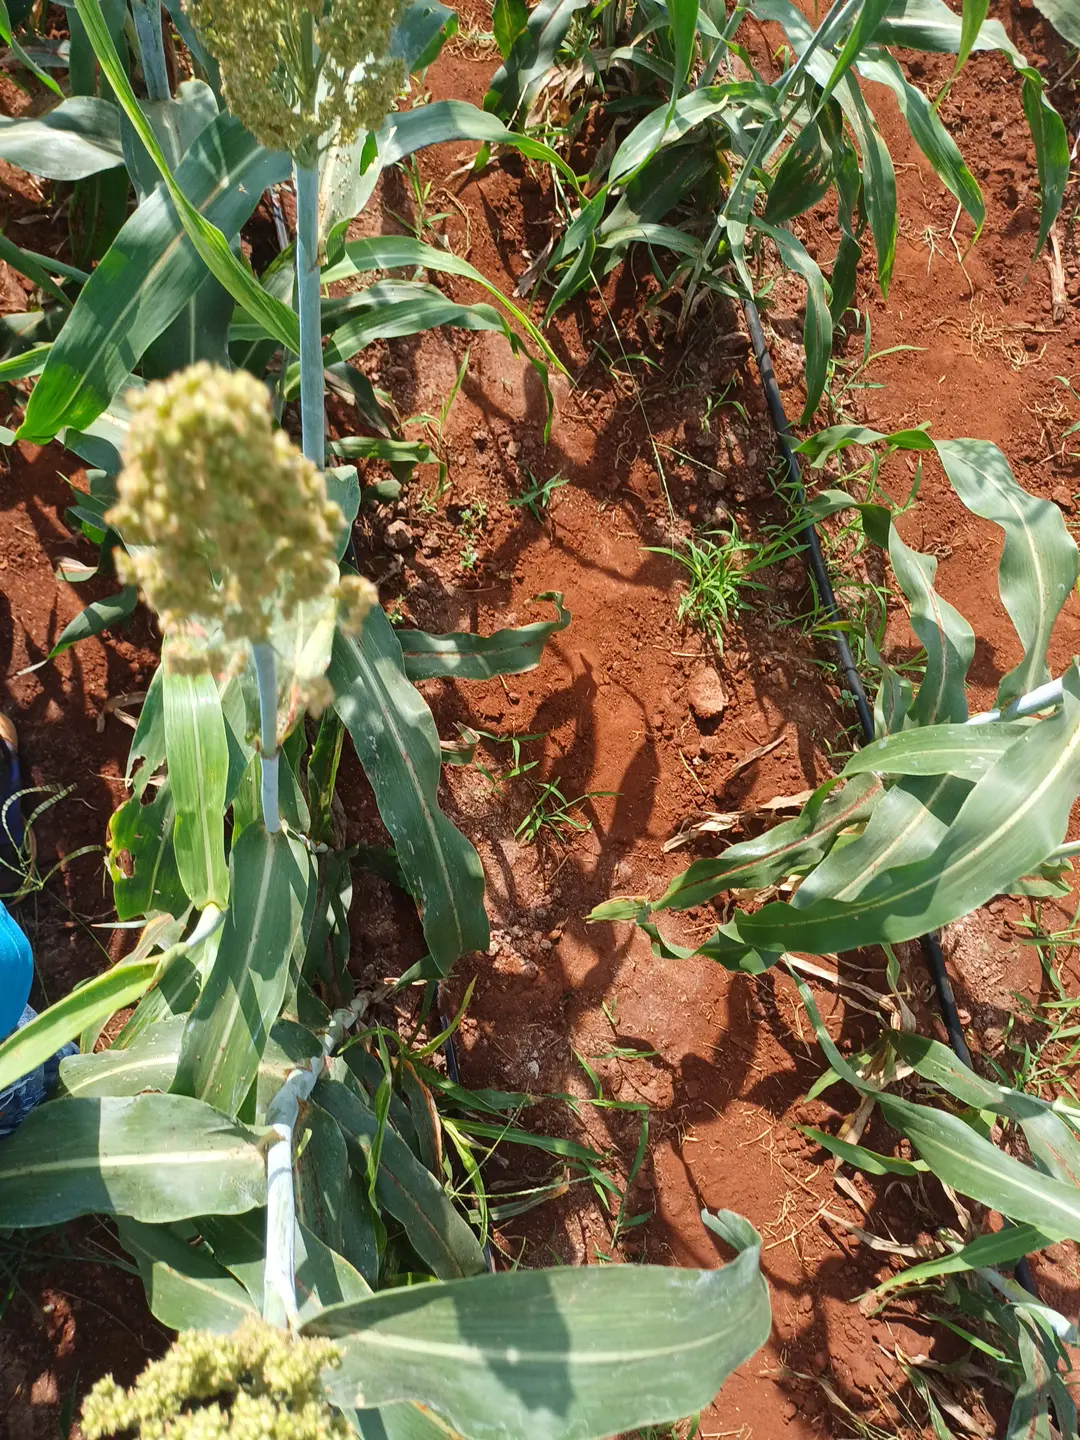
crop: sorghum
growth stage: filling grain
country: Kenya
